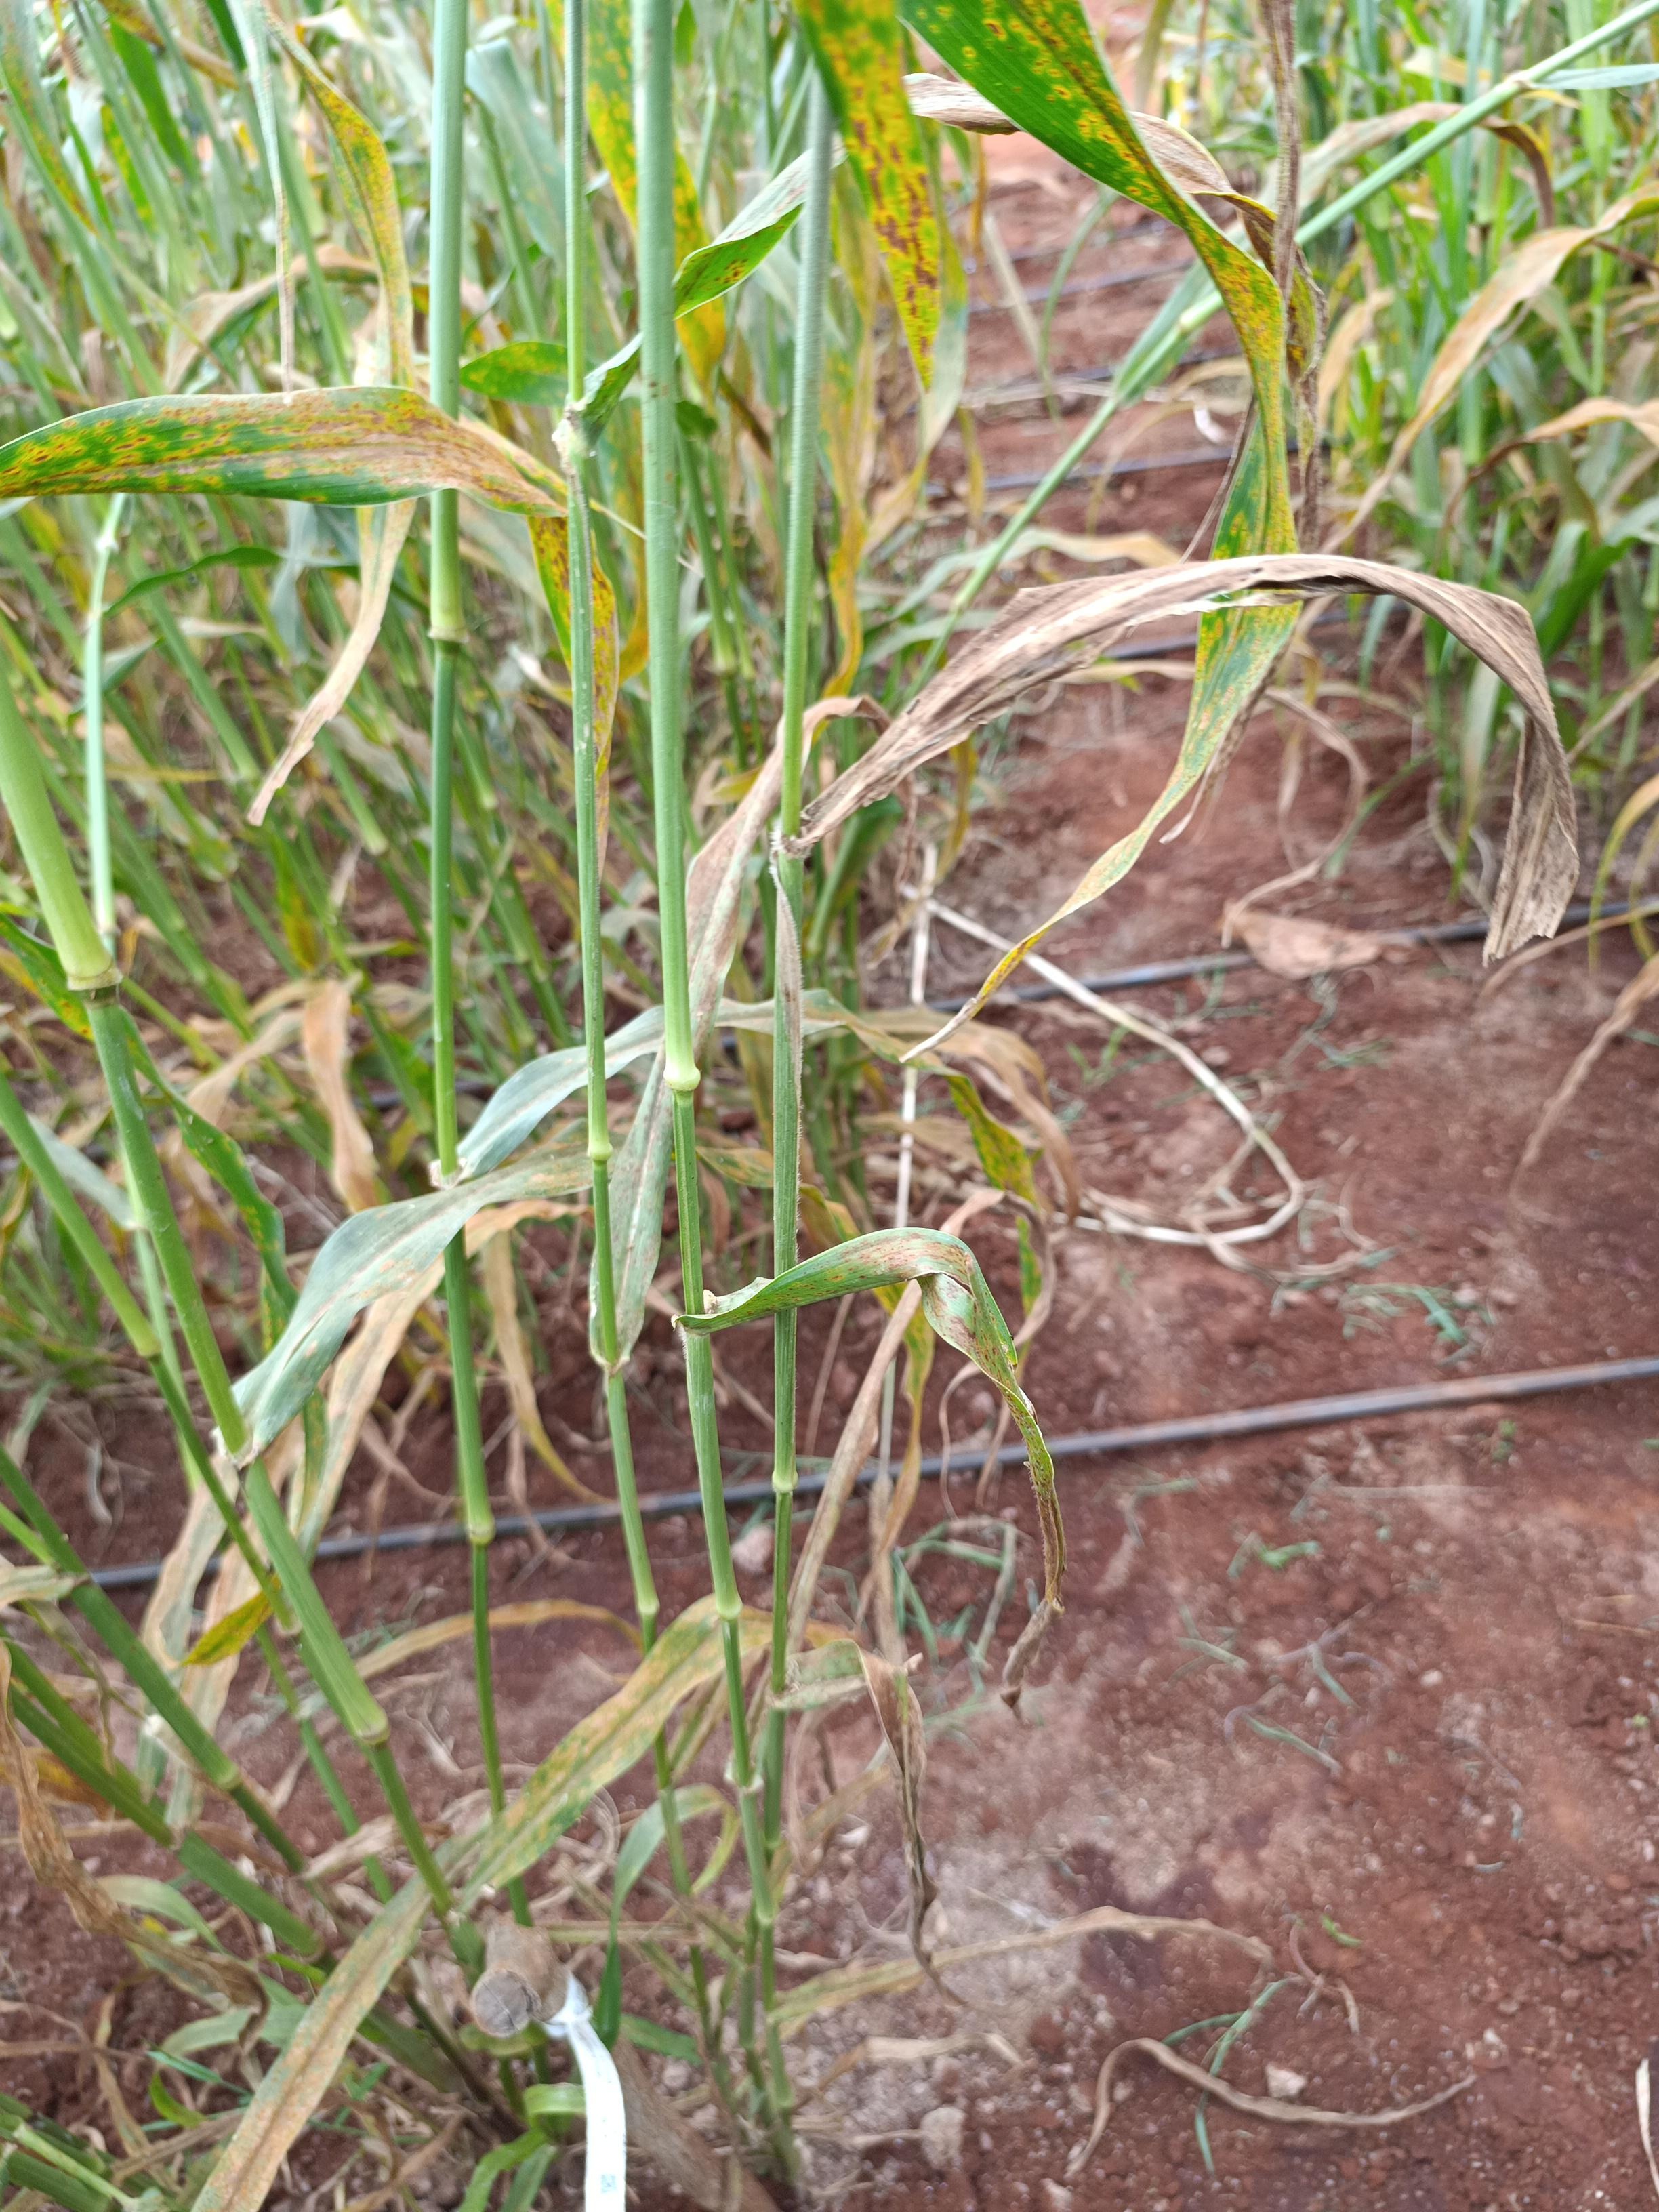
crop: pearl millet
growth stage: filling grain
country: Kenya
